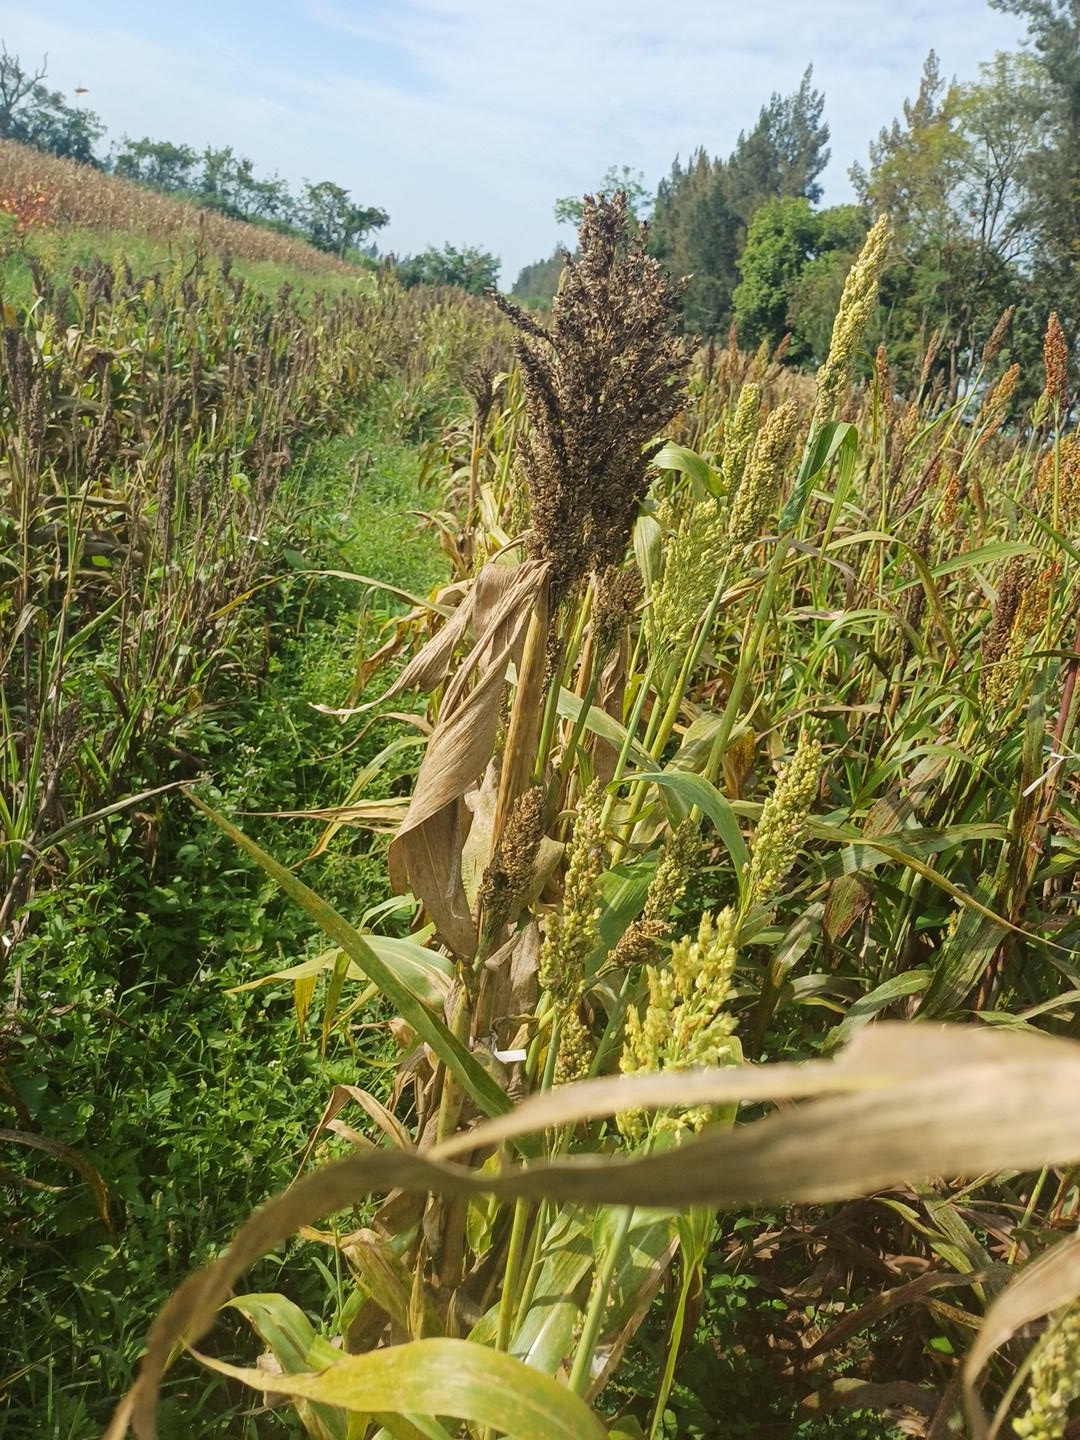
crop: sorghum
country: Kenya
